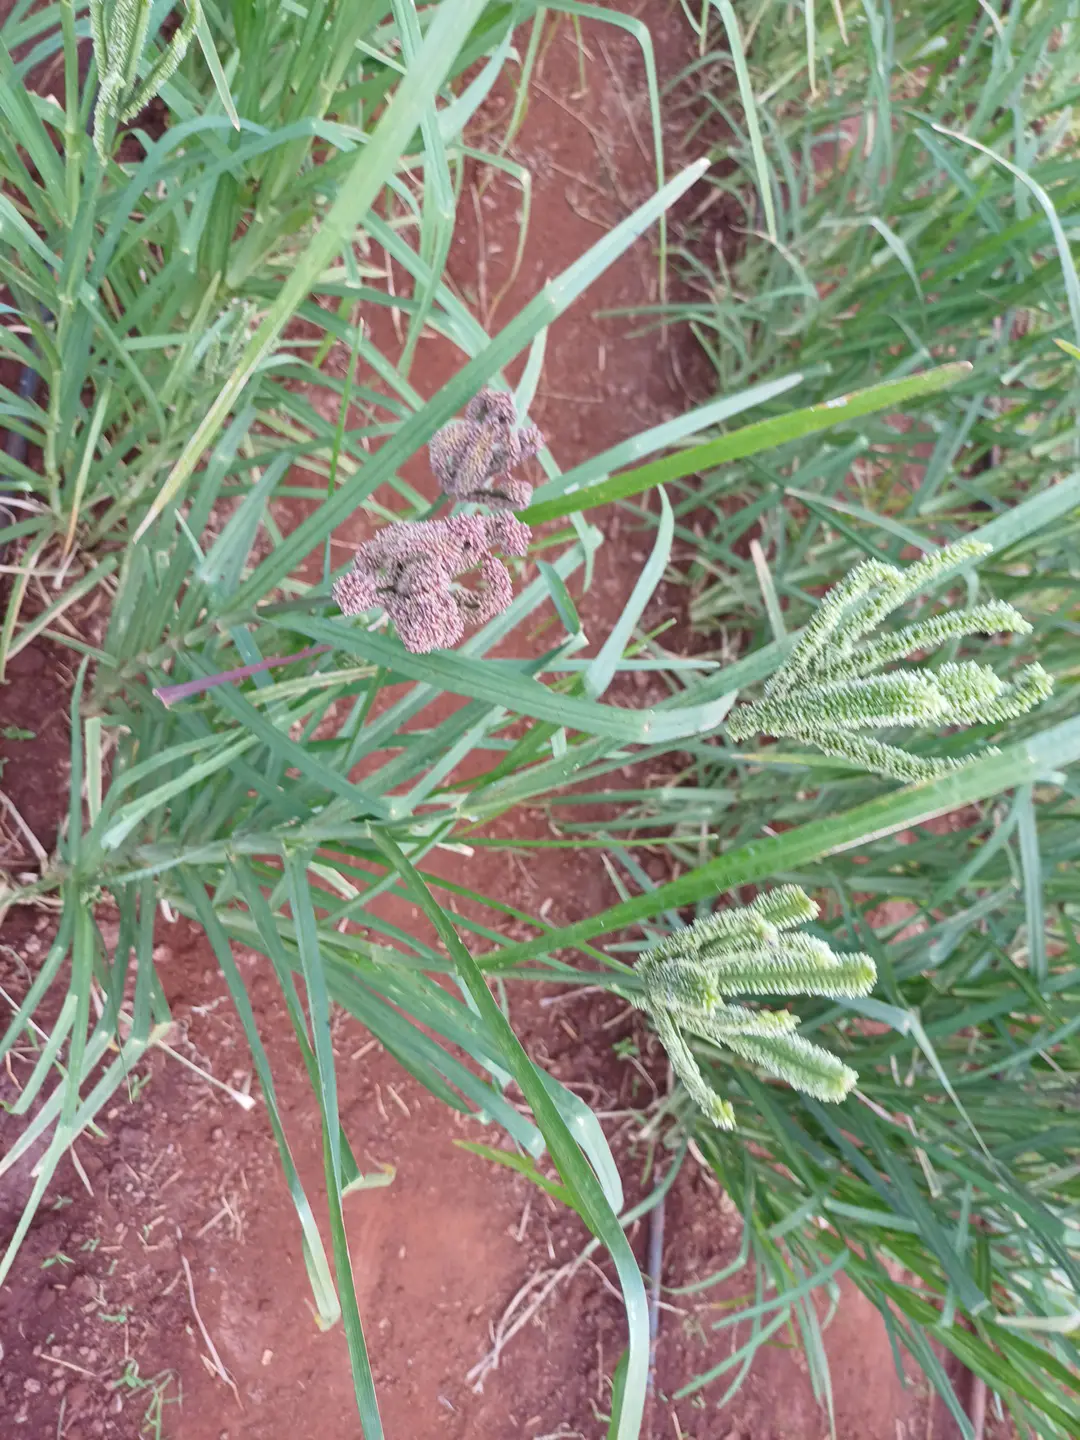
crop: finger millet
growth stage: filling grain
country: Kenya
